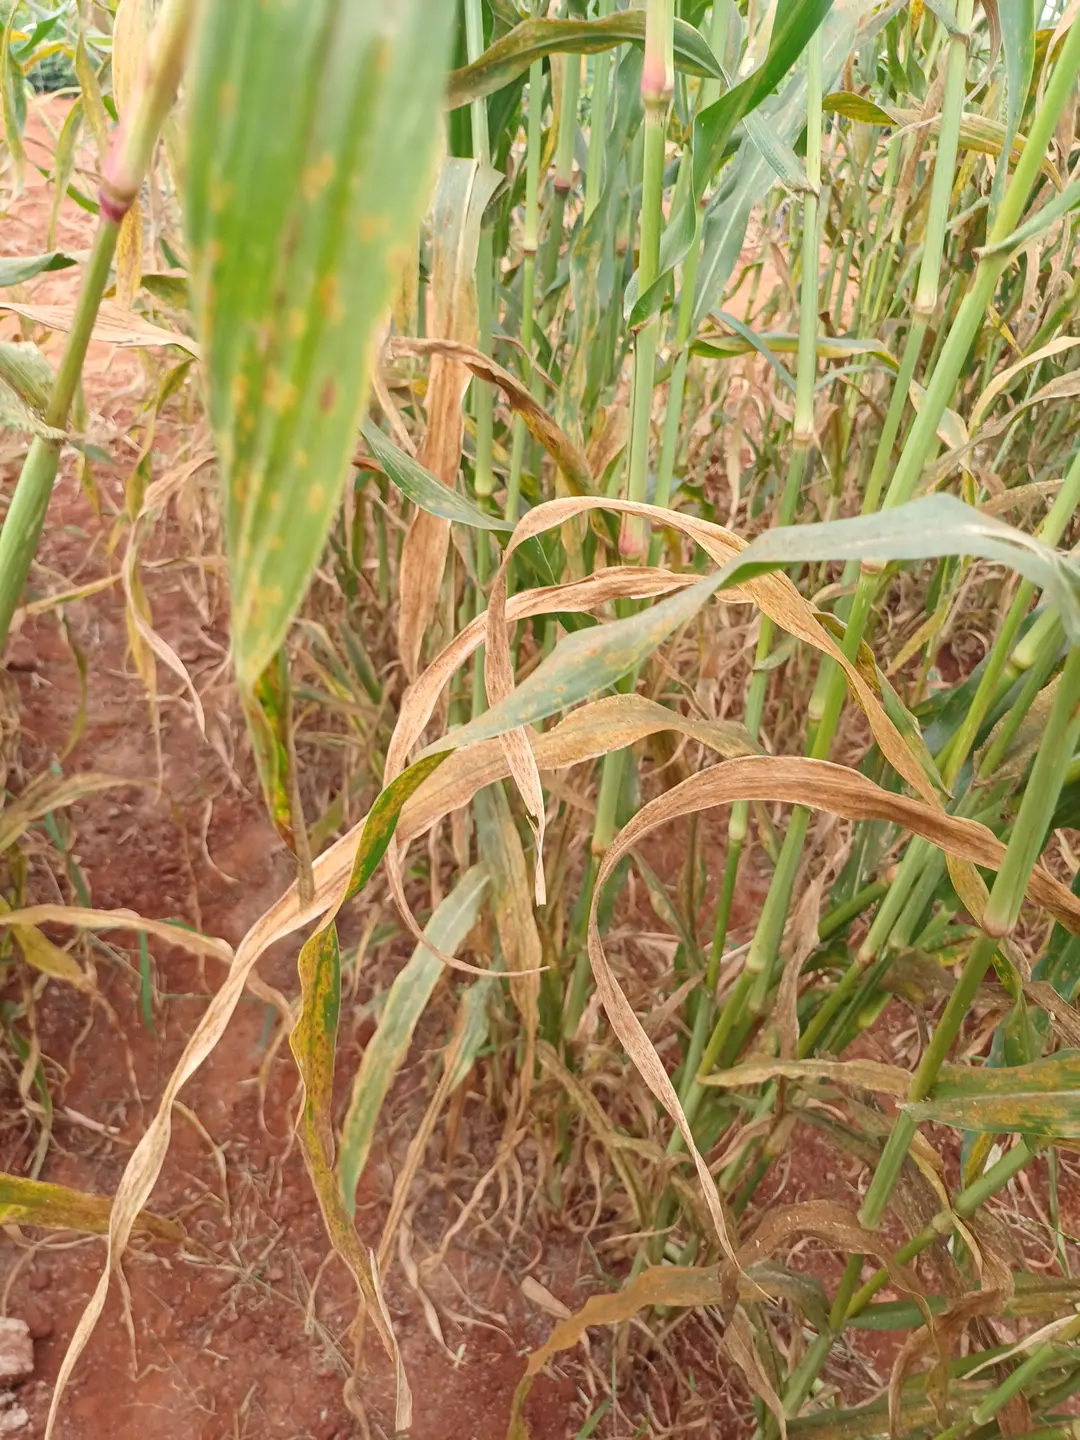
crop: pearl millet
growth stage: filling grain
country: Kenya
